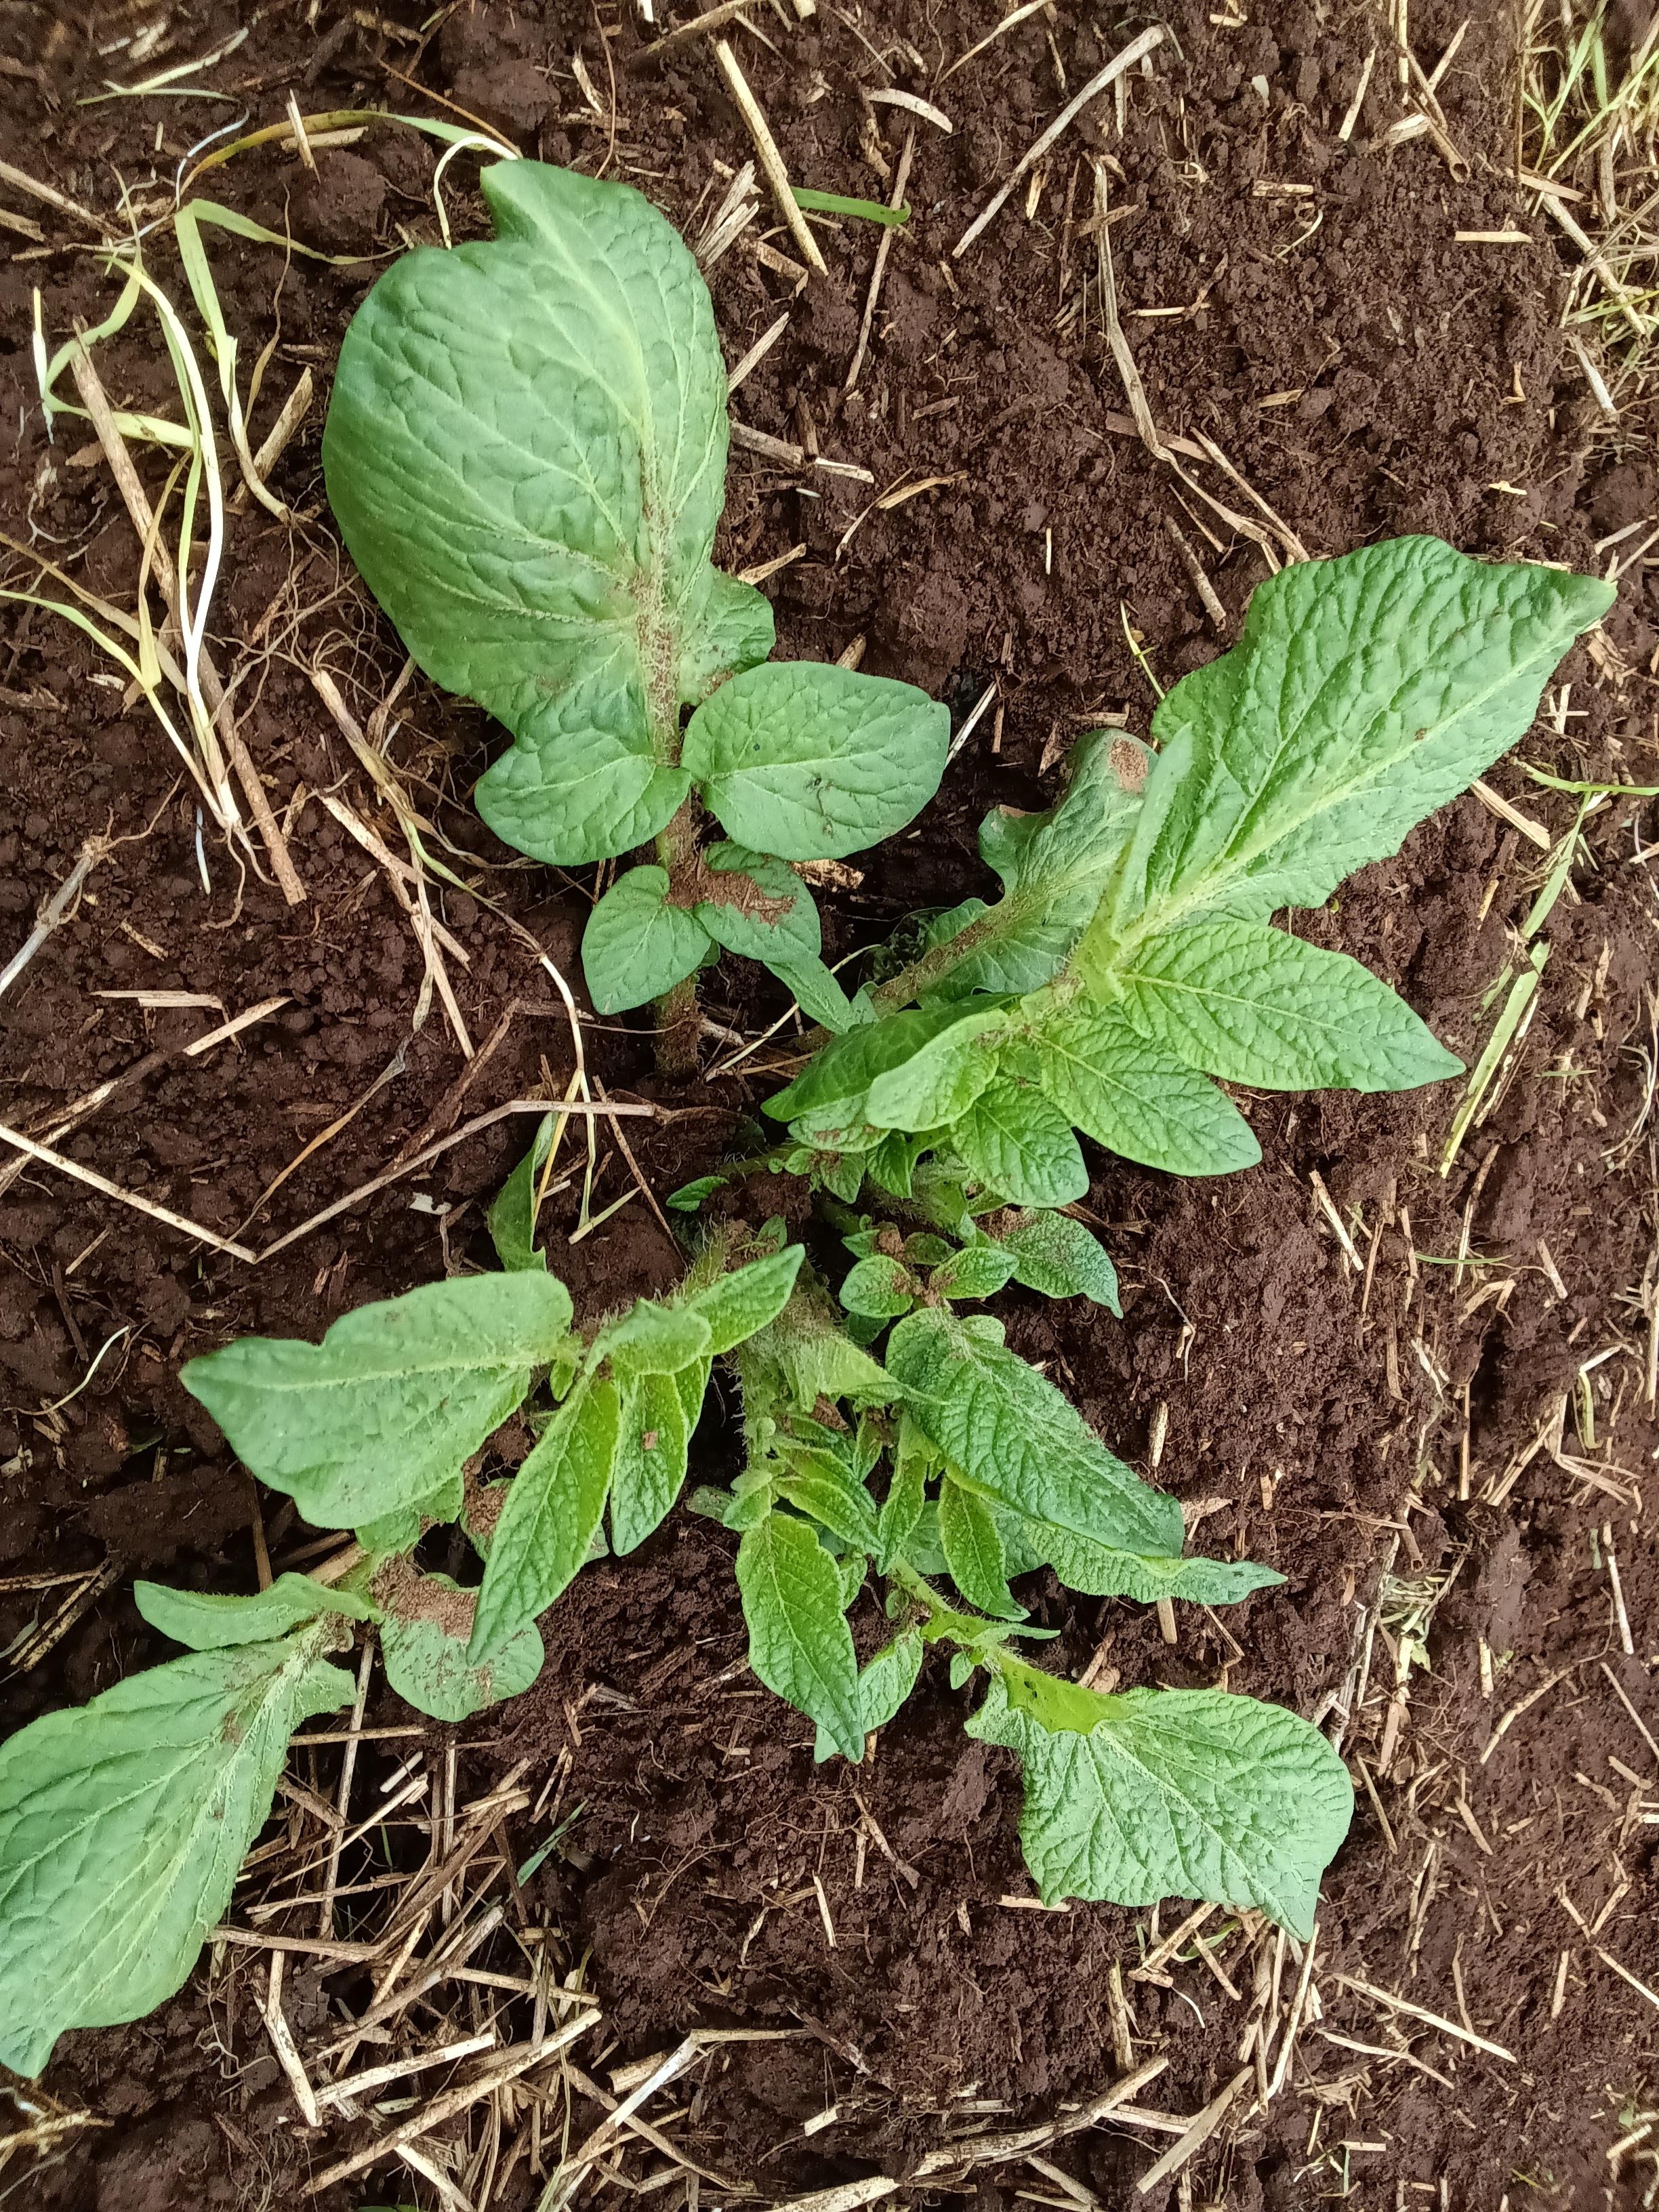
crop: potato
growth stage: vegetative
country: Kenya
